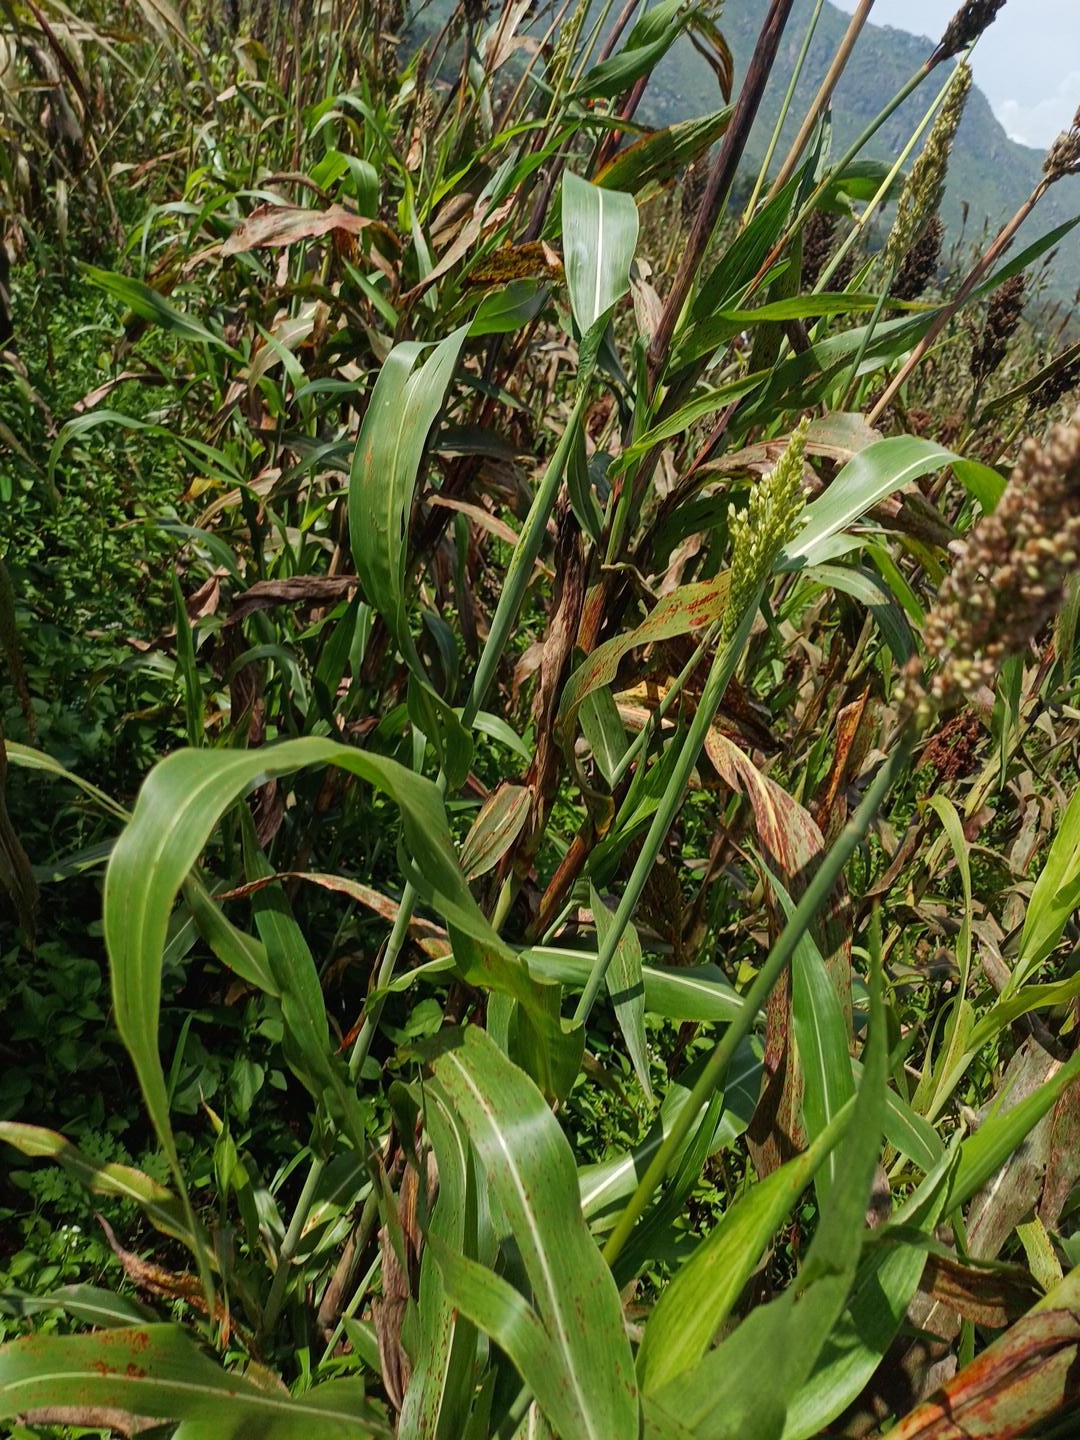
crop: sorghum
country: Kenya
